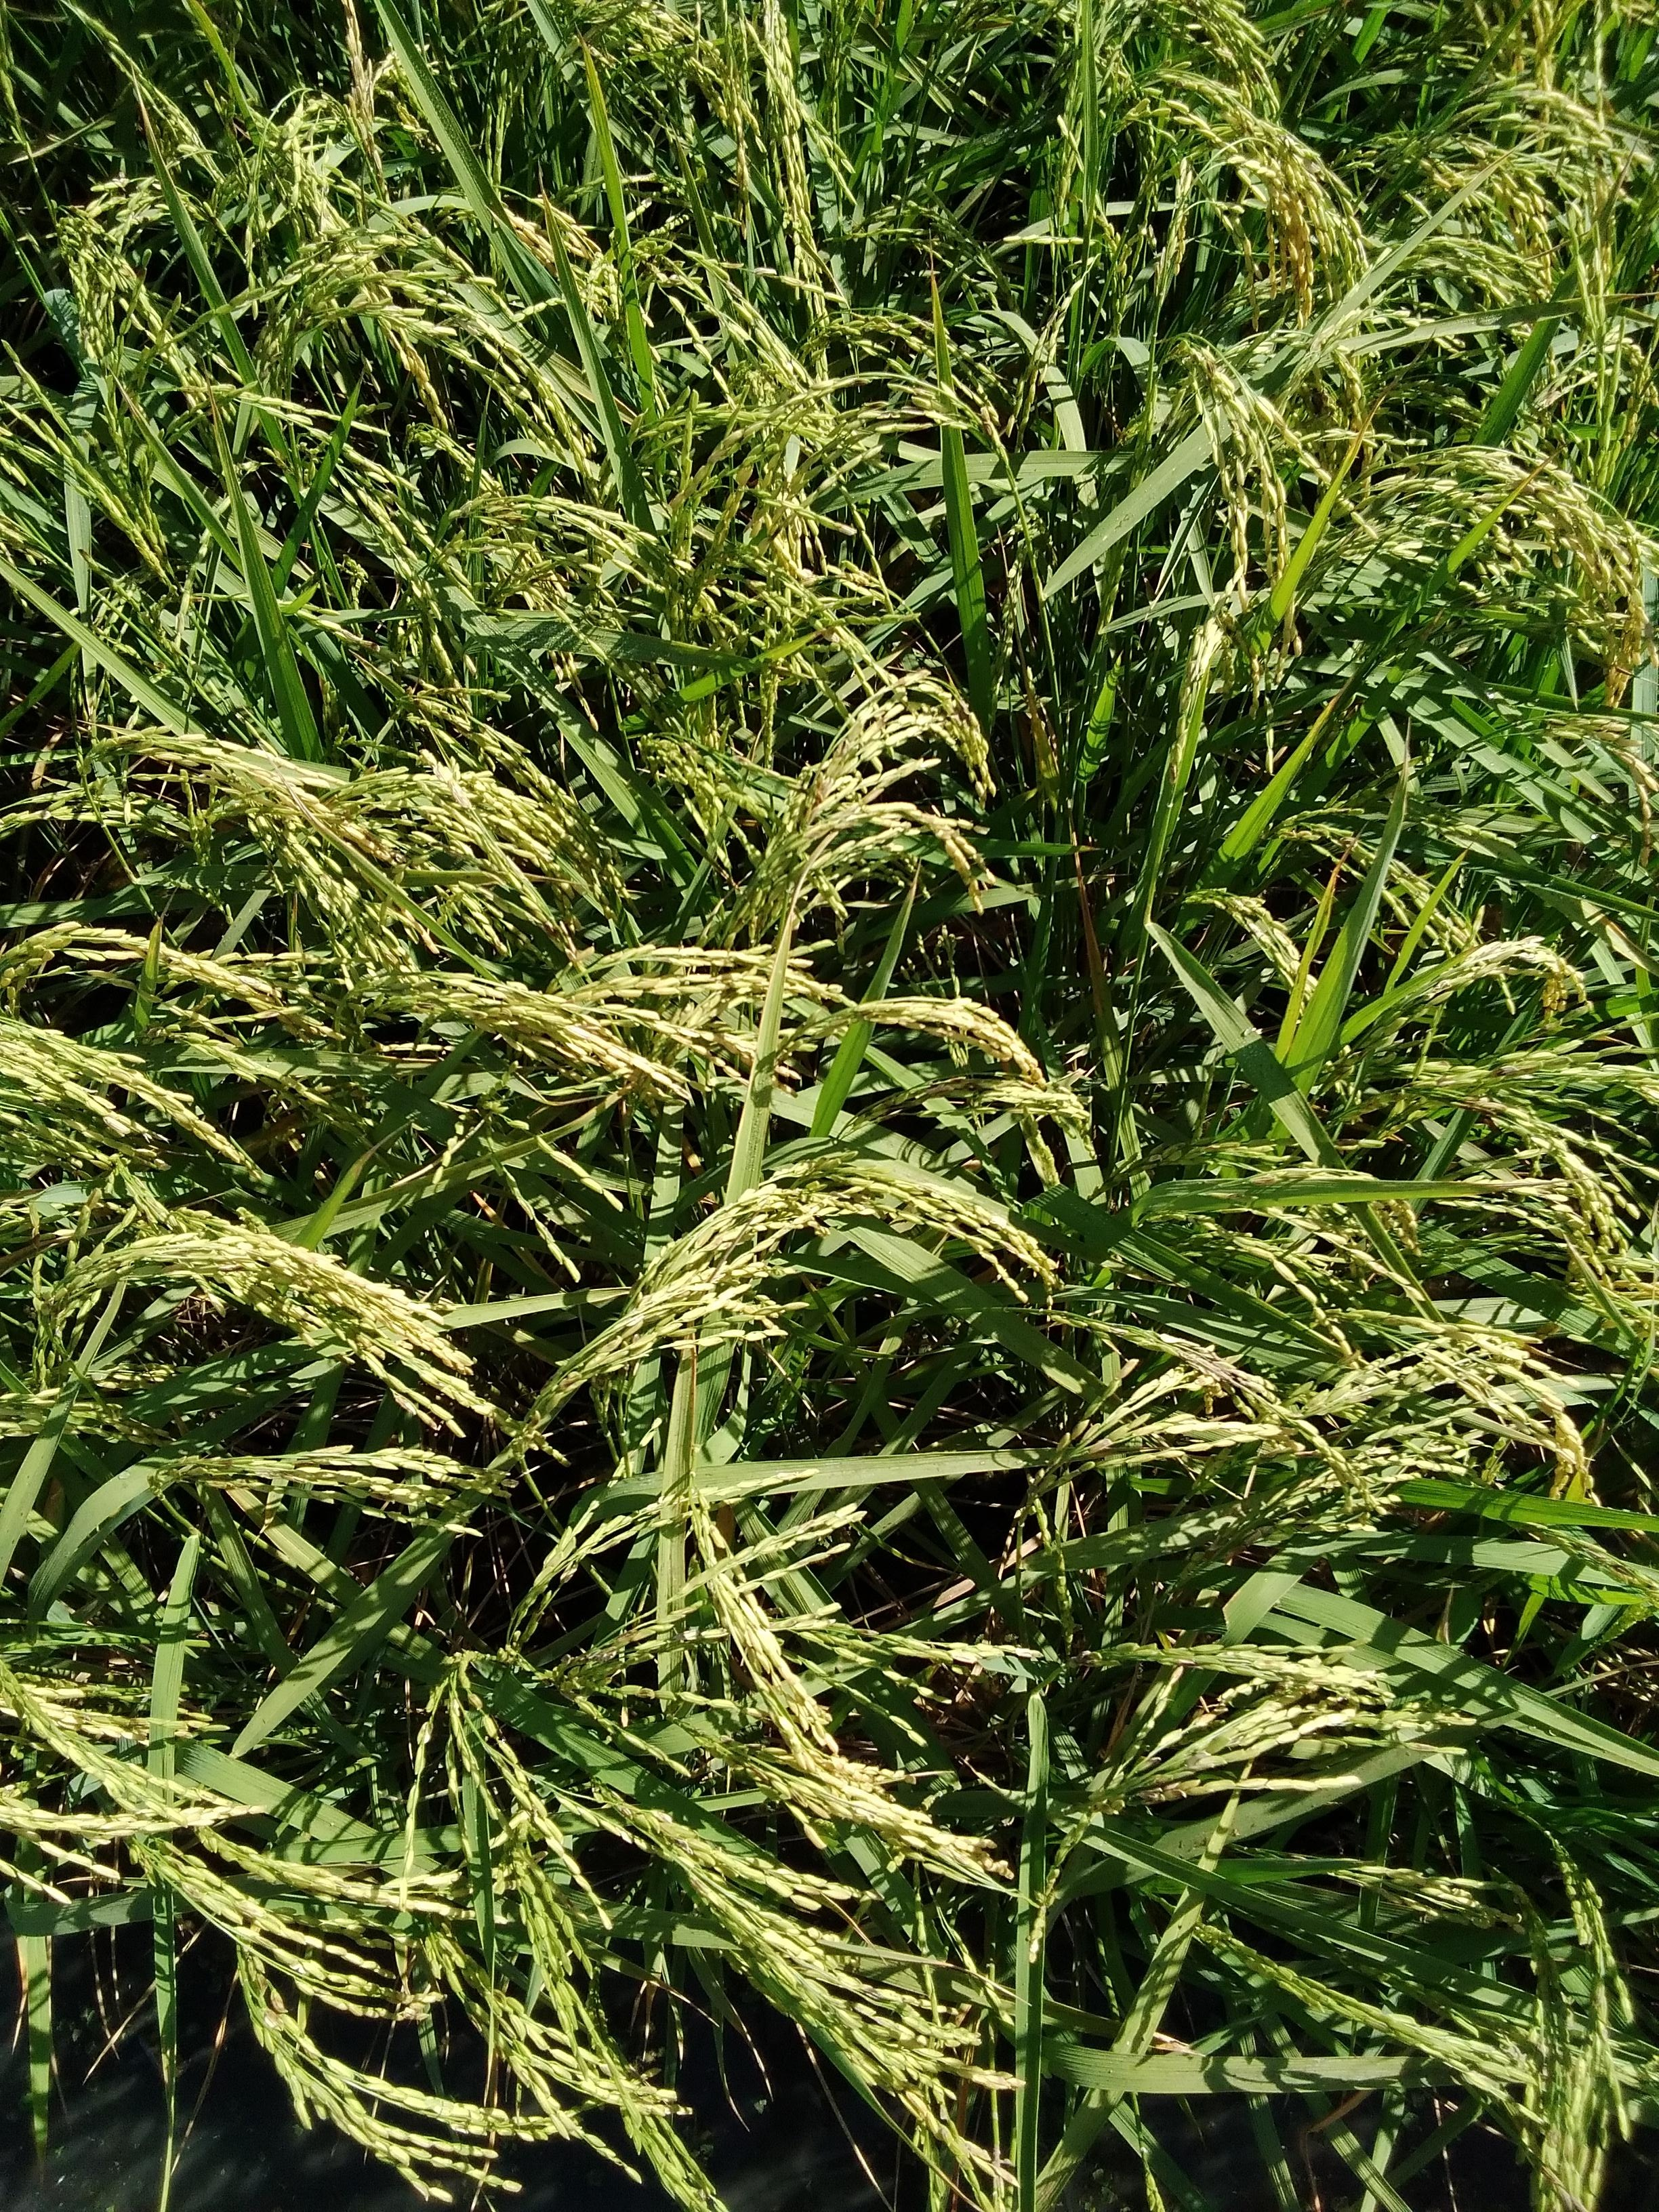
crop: rice
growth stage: stage dough
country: Senegal
